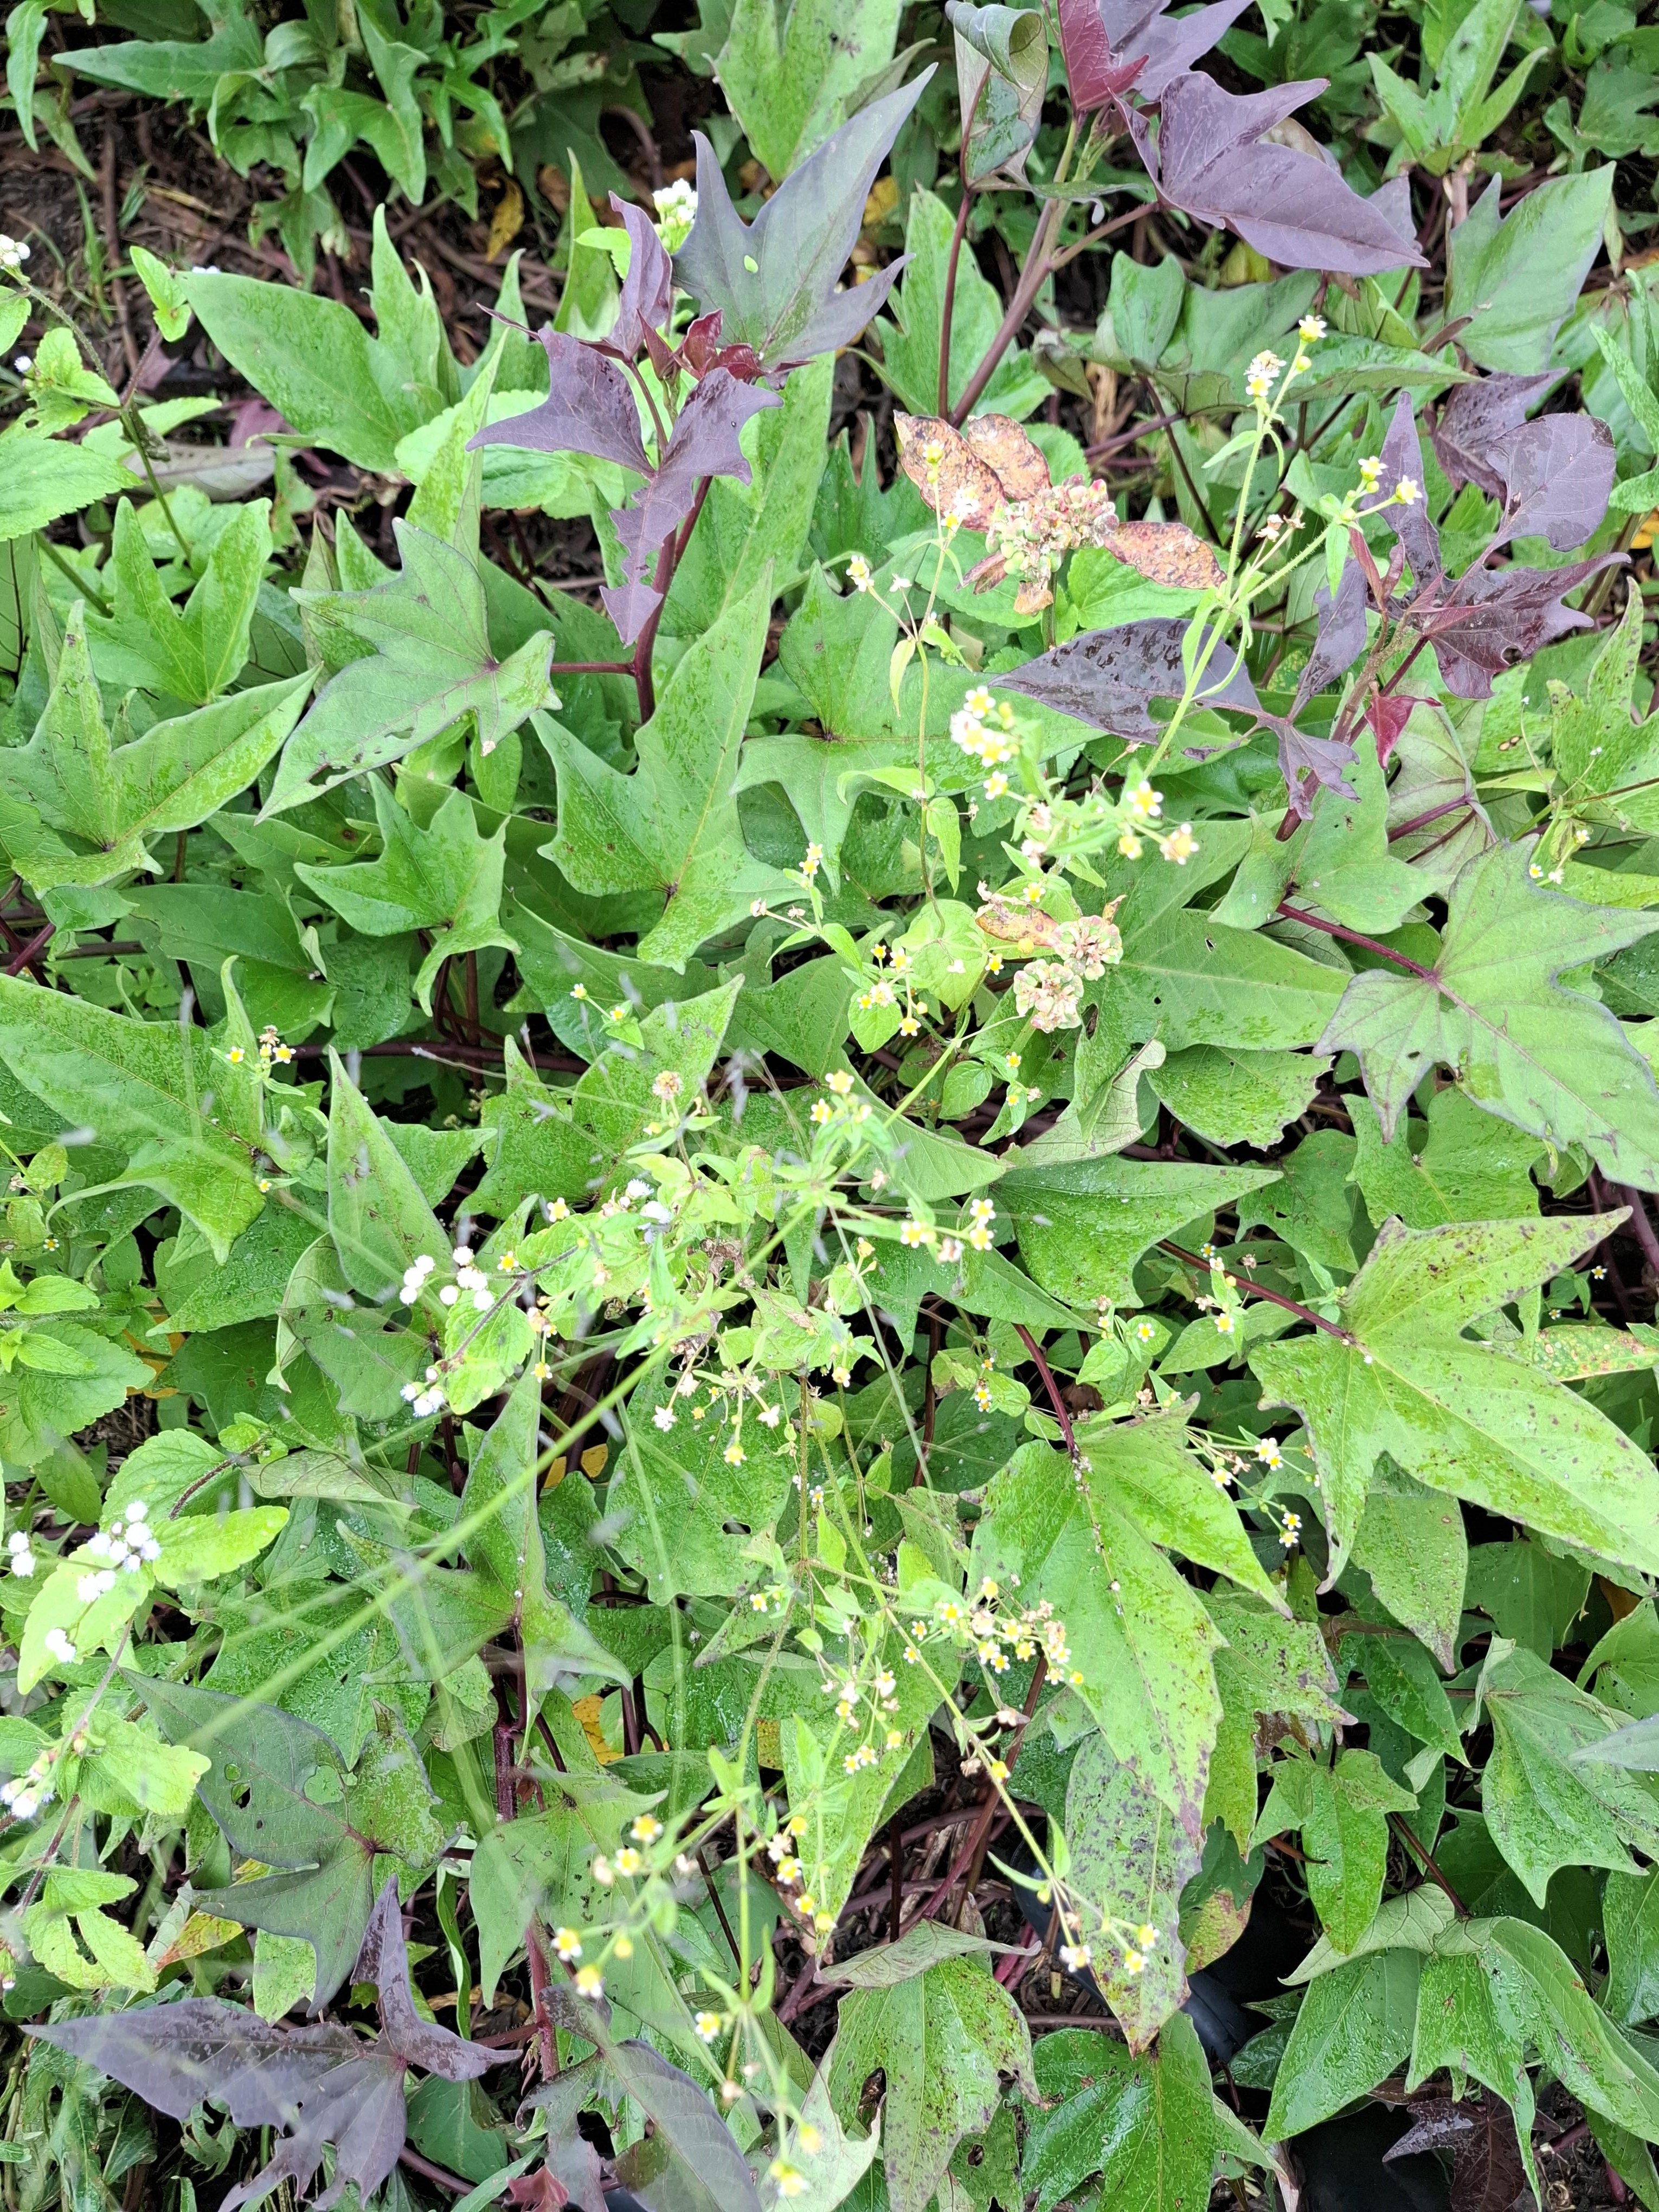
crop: sweet potato
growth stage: flowering
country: Tanzania
